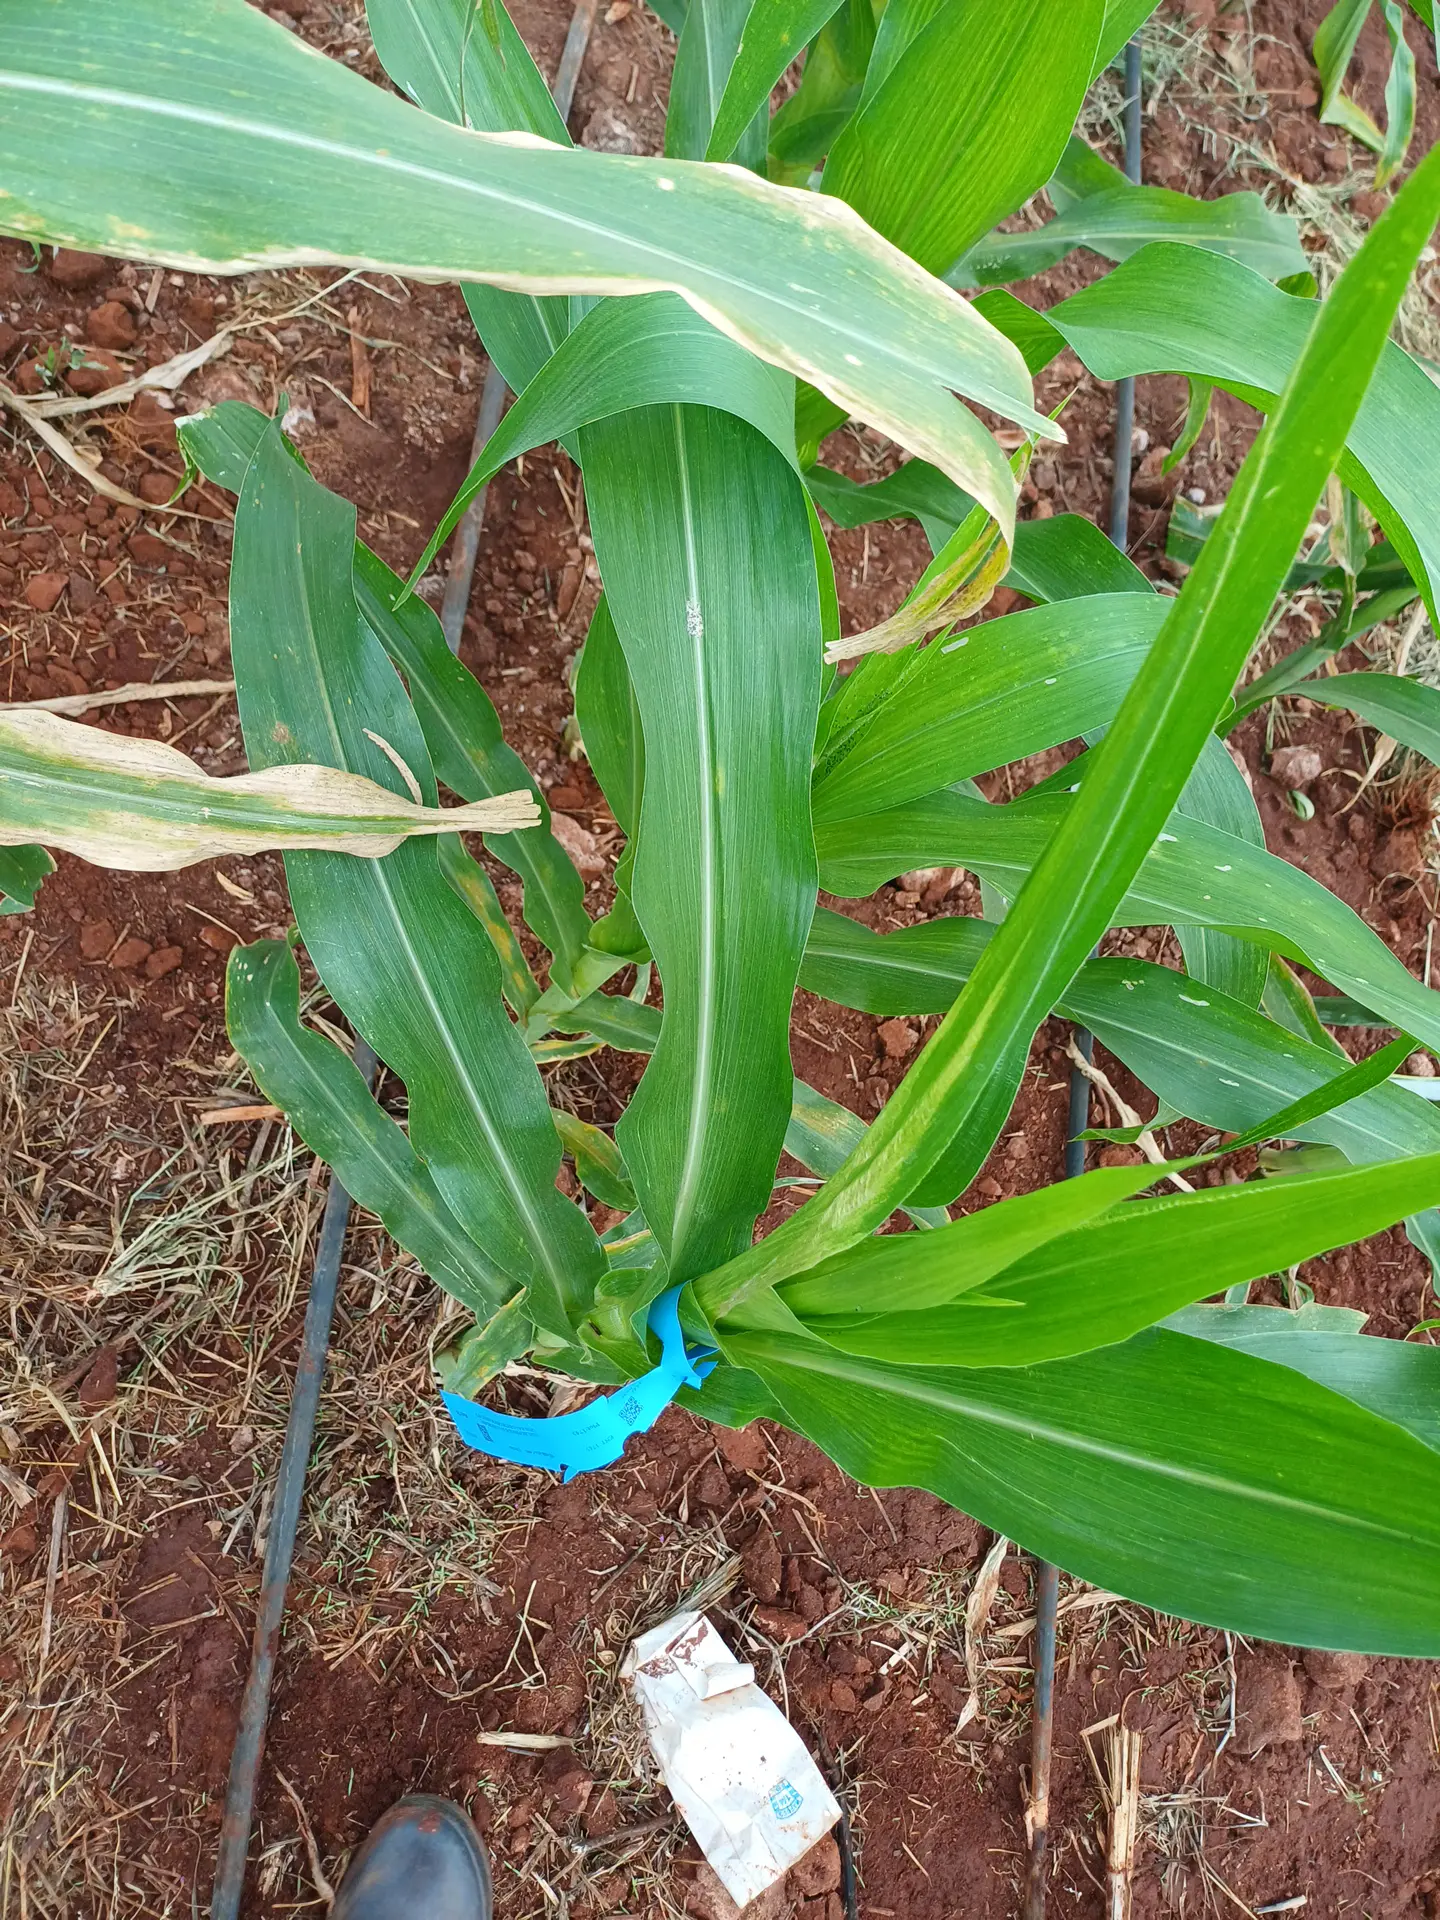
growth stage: vegetative
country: Kenya
